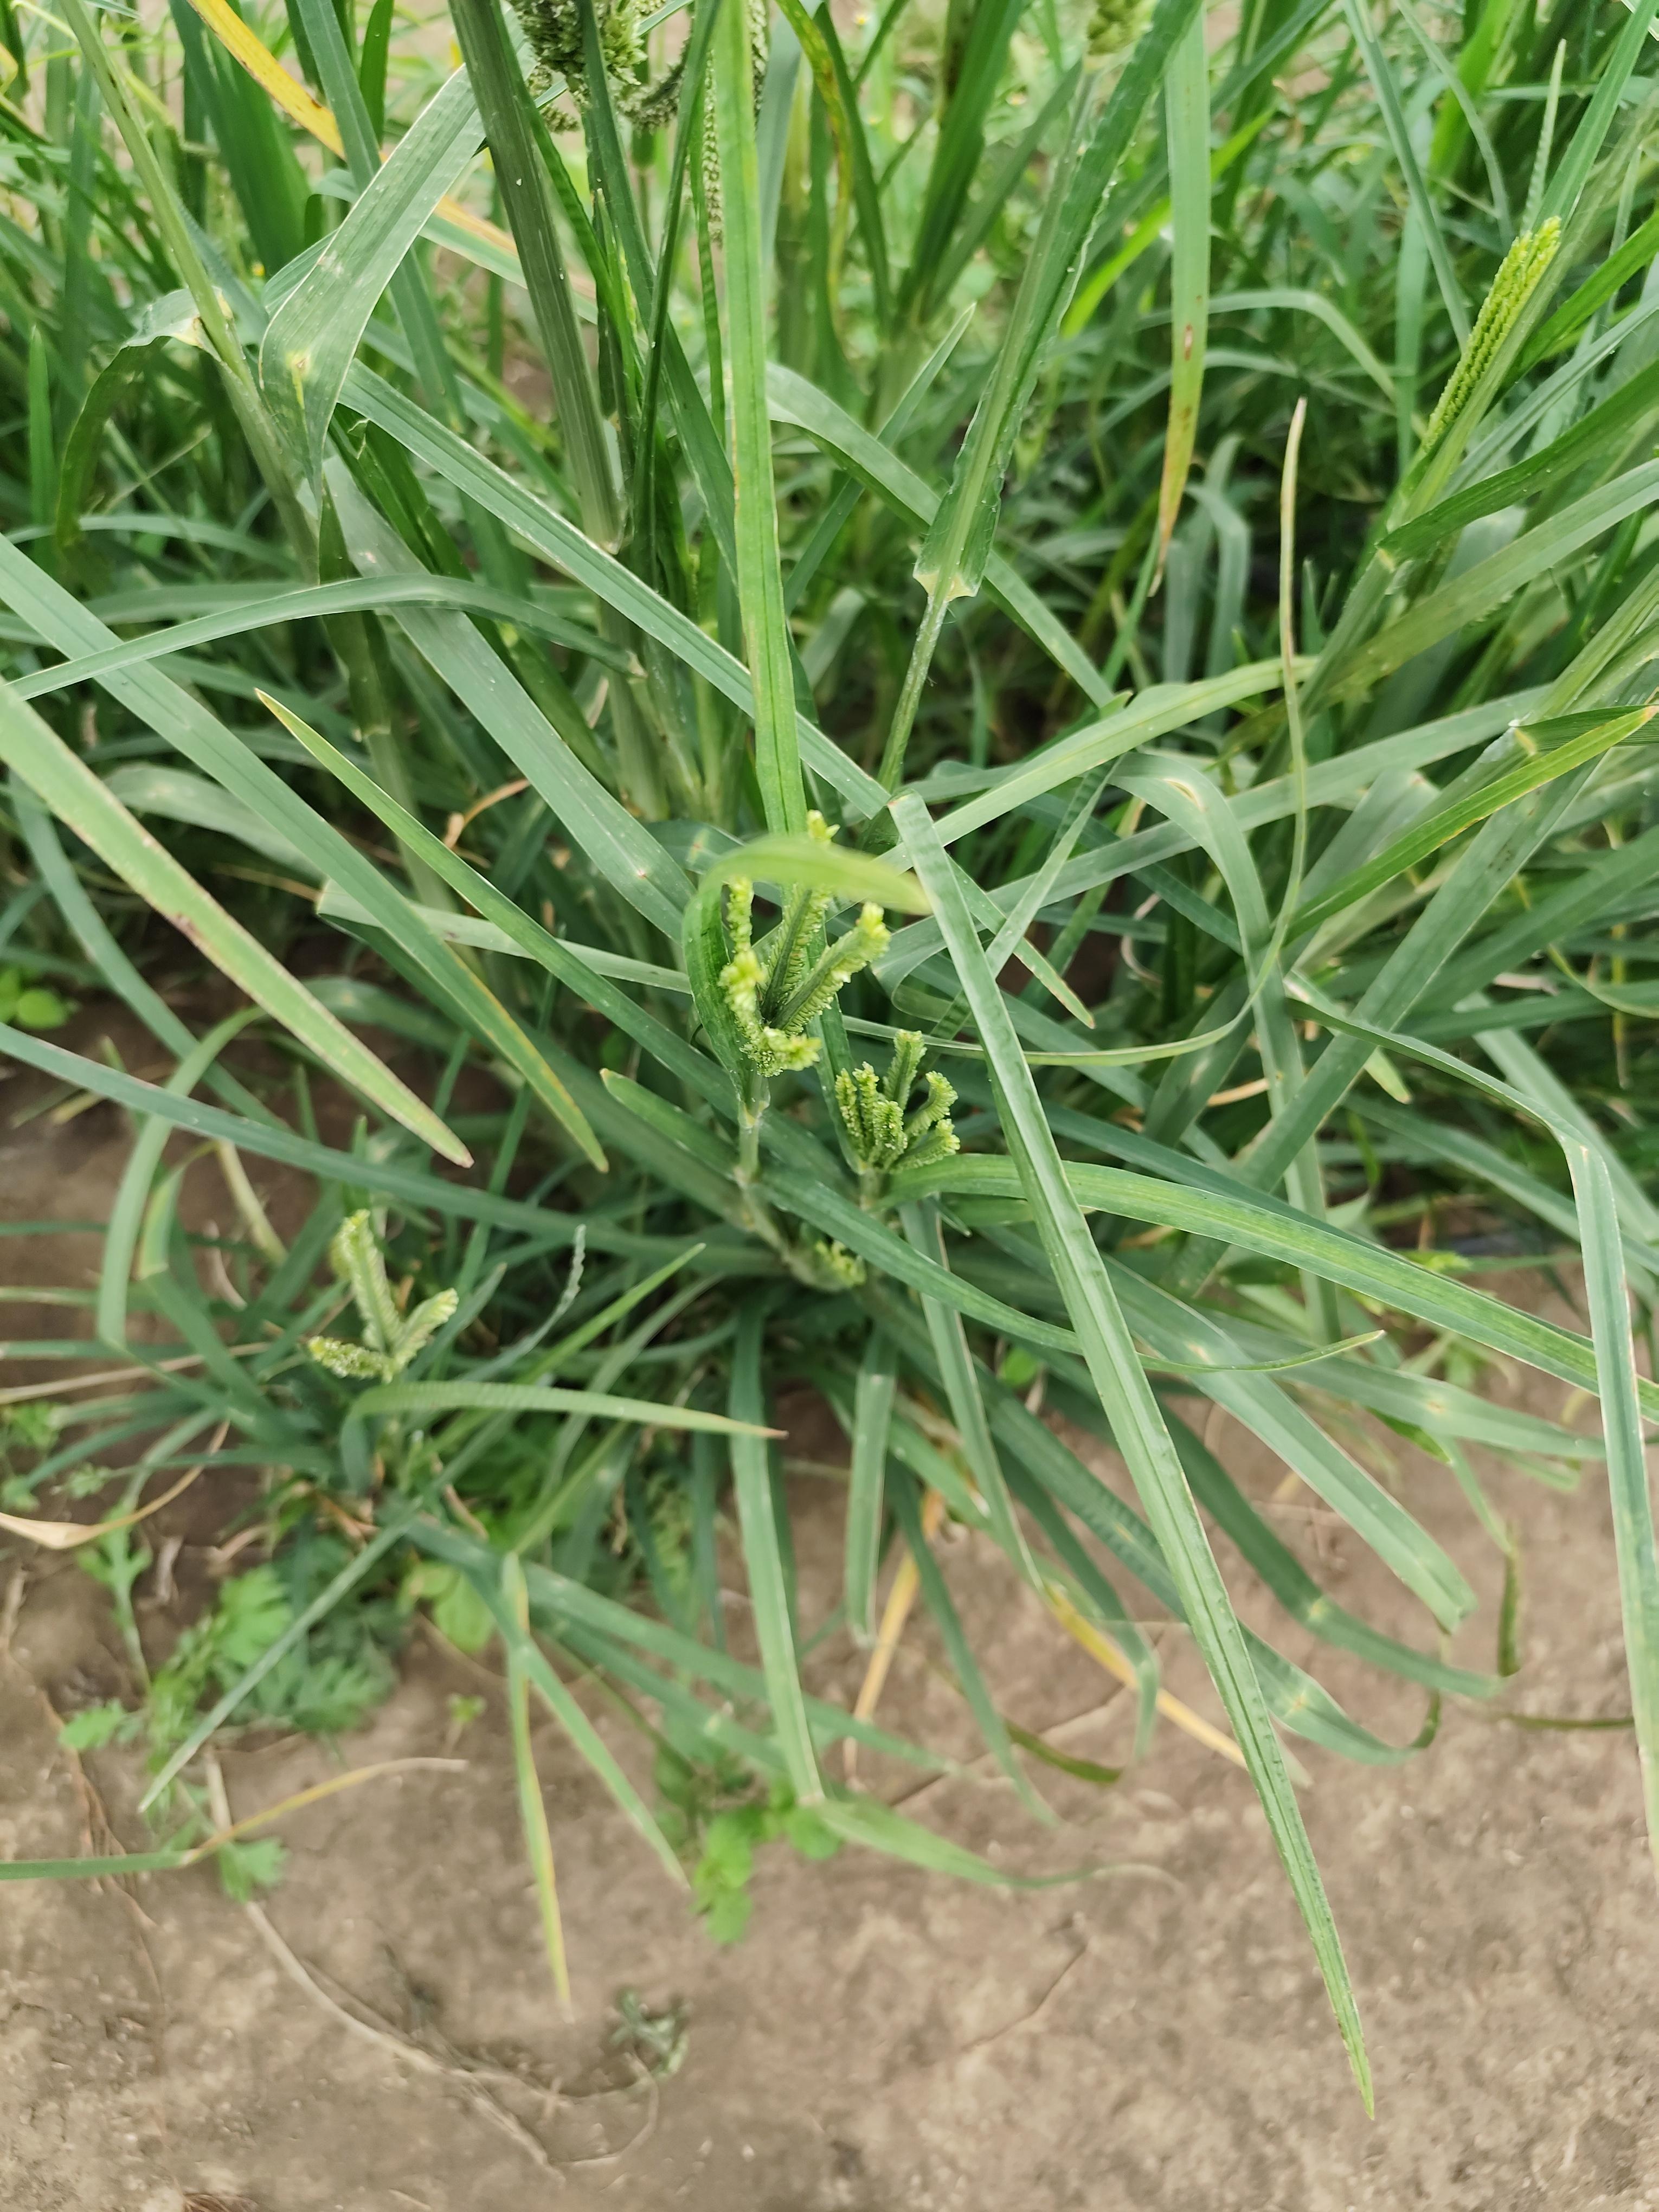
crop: finger millet
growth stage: heading tuber
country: Tanzania
